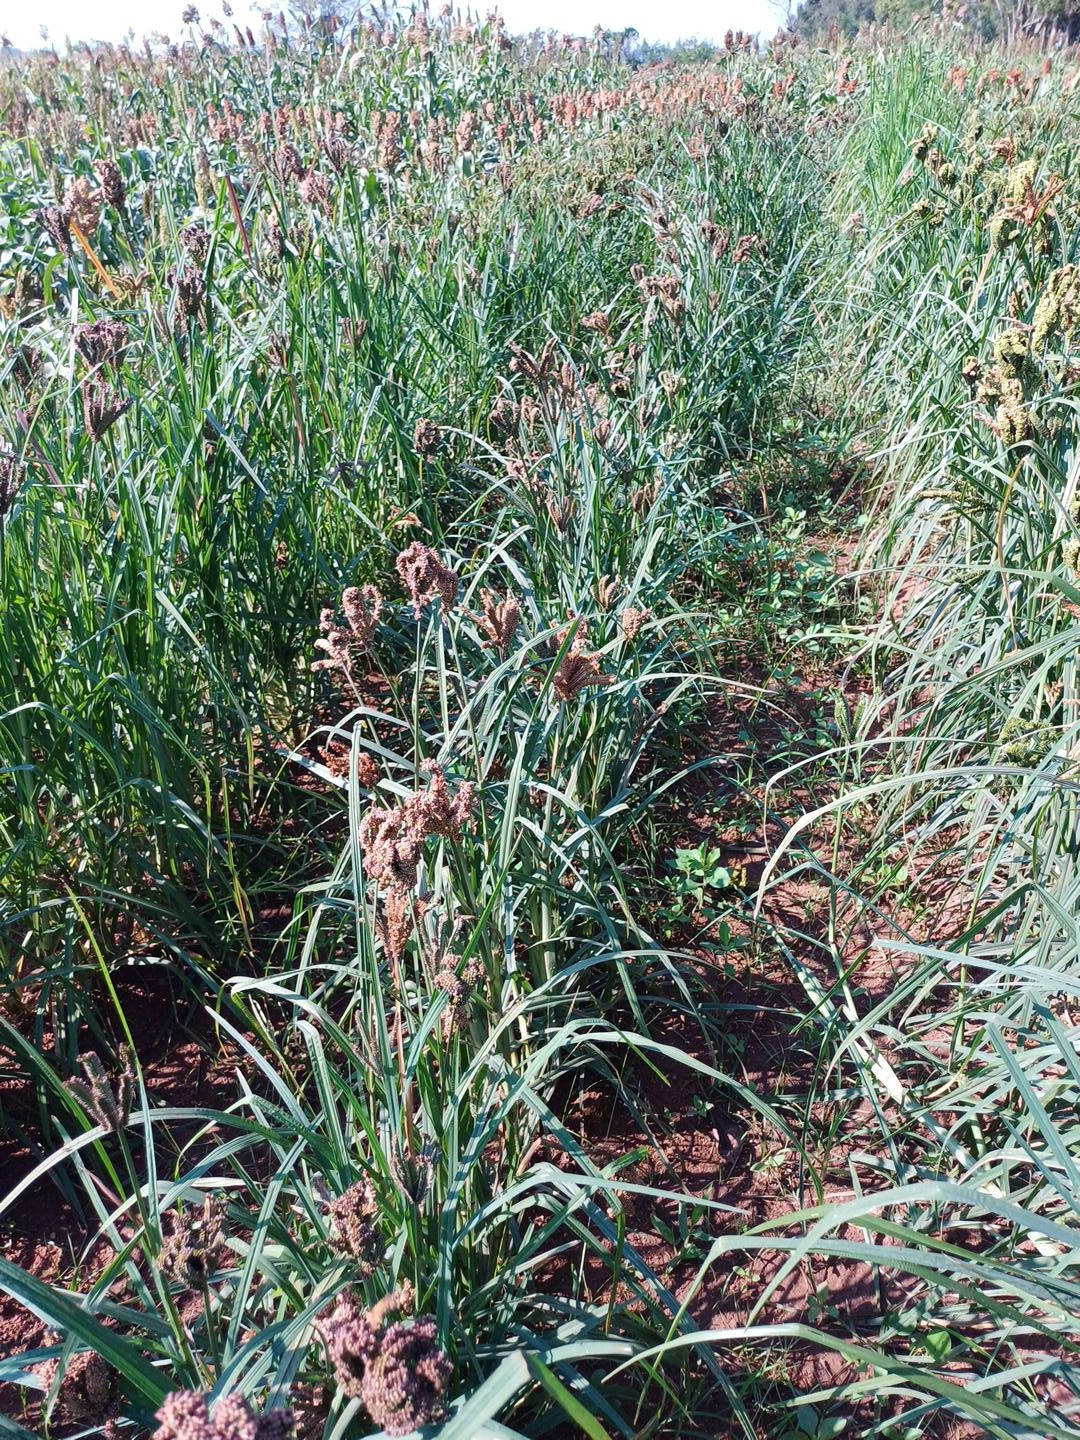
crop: finger millet
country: Kenya
